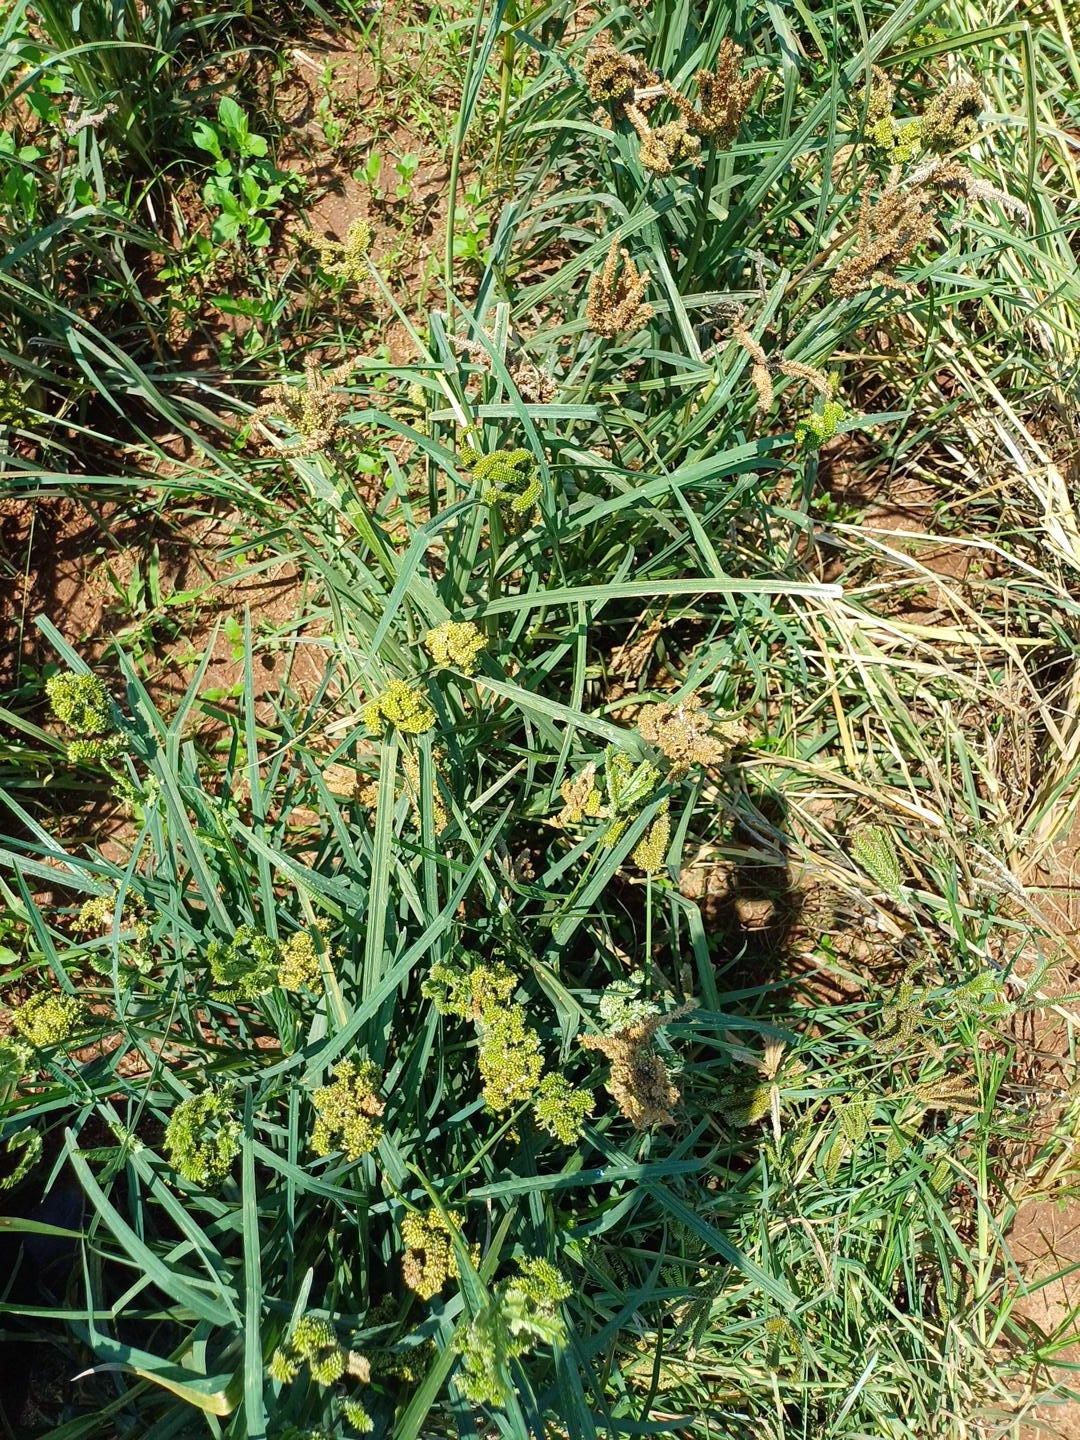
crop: finger millet
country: Kenya
